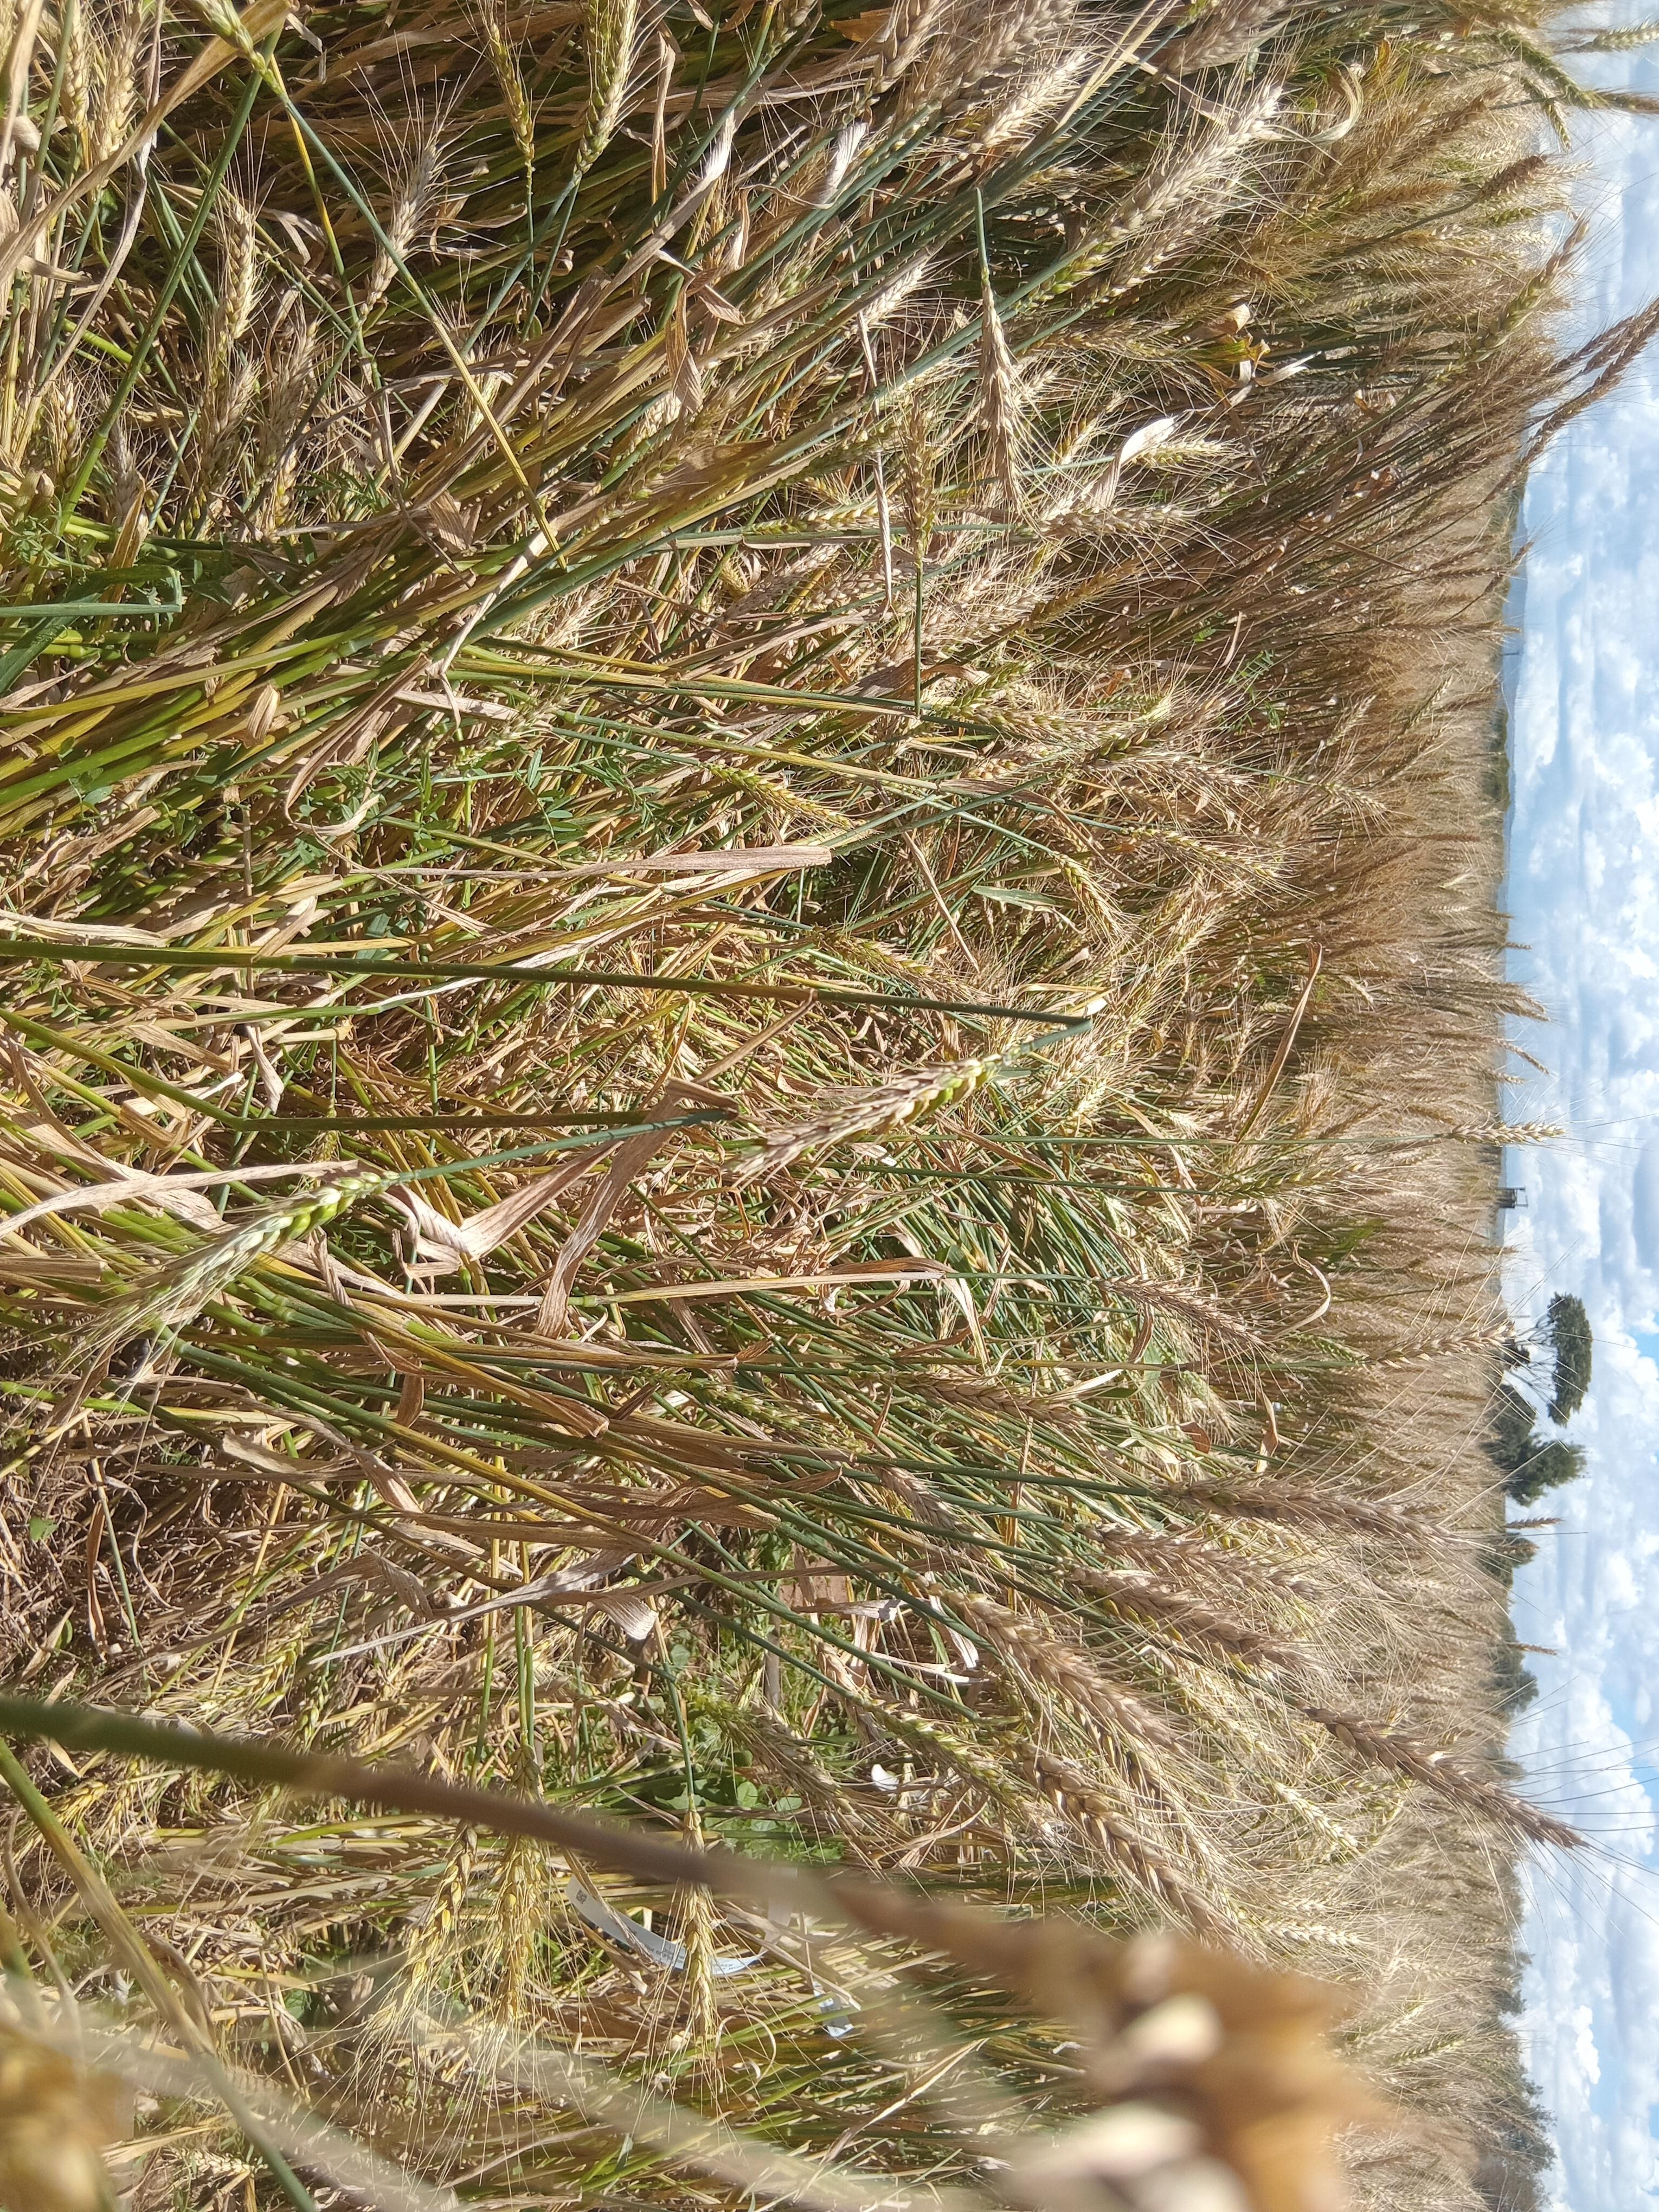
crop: wheat
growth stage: maturity
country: Kenya
